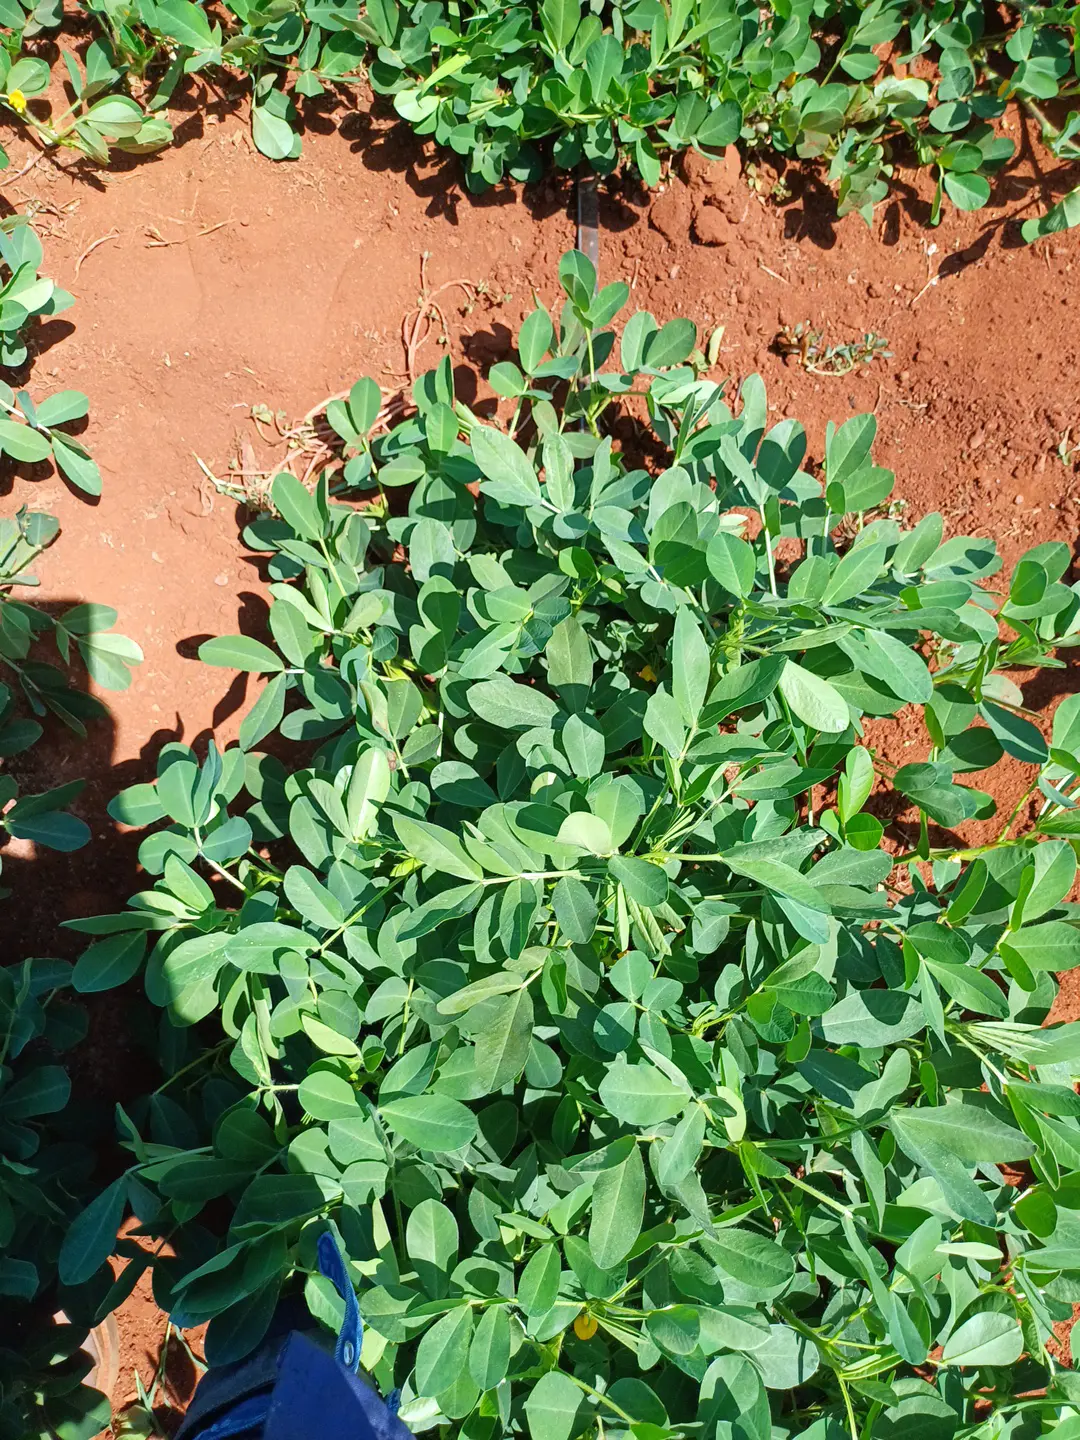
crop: groundnut
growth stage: flowering
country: Kenya
